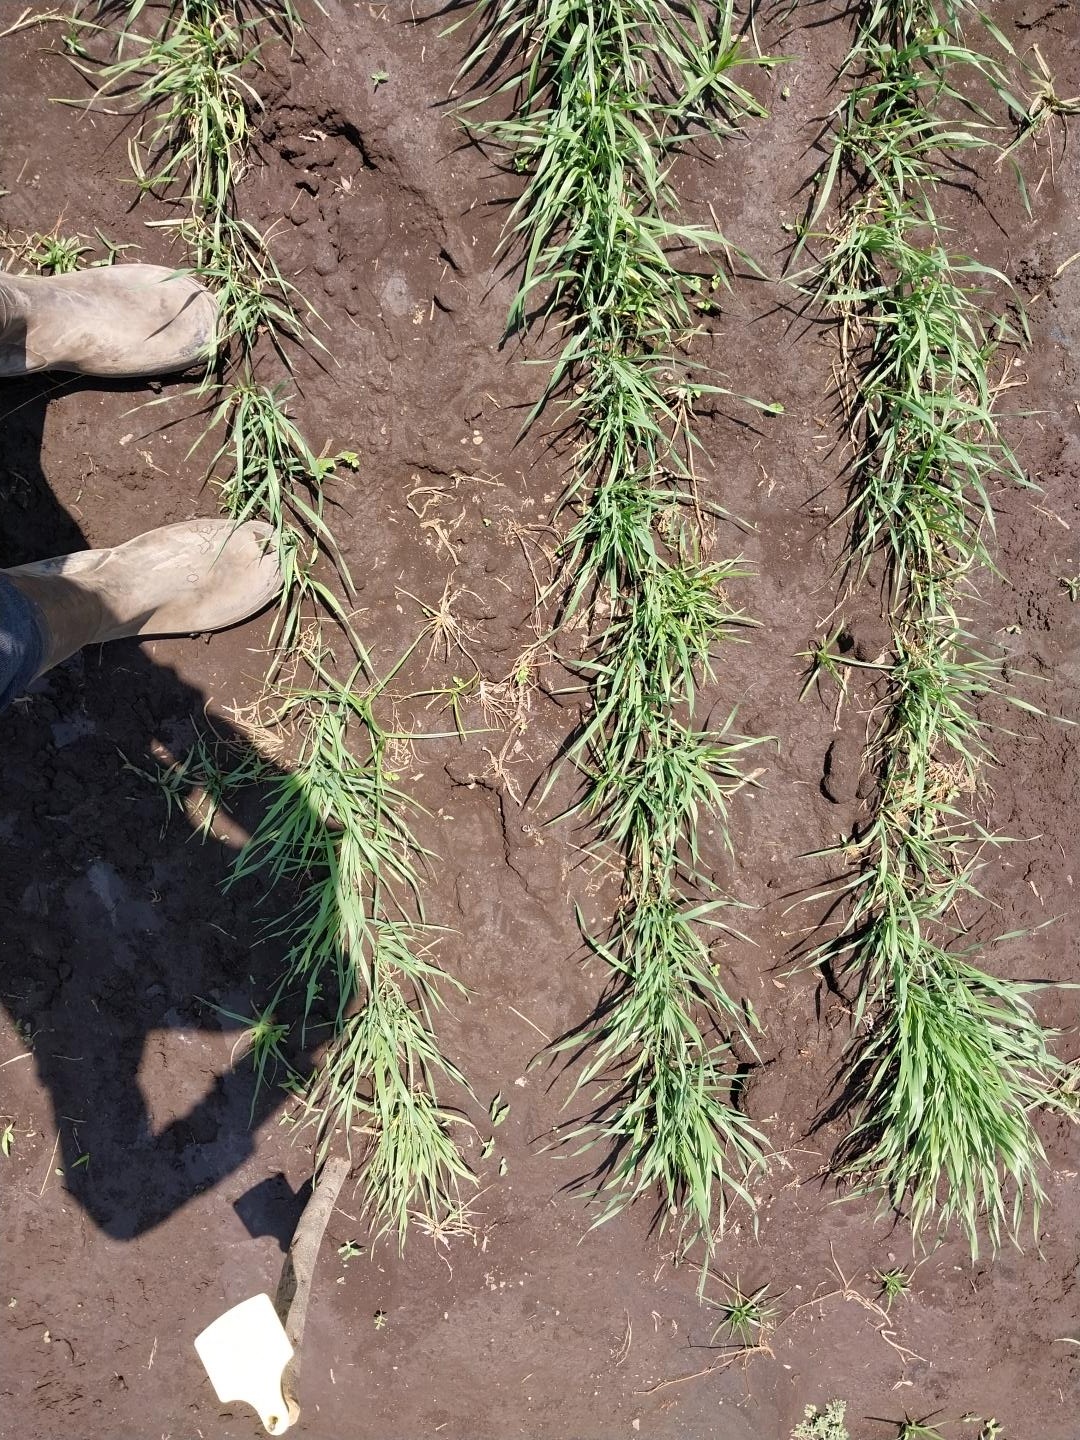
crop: wheat
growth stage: vegetative
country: Tanzania
